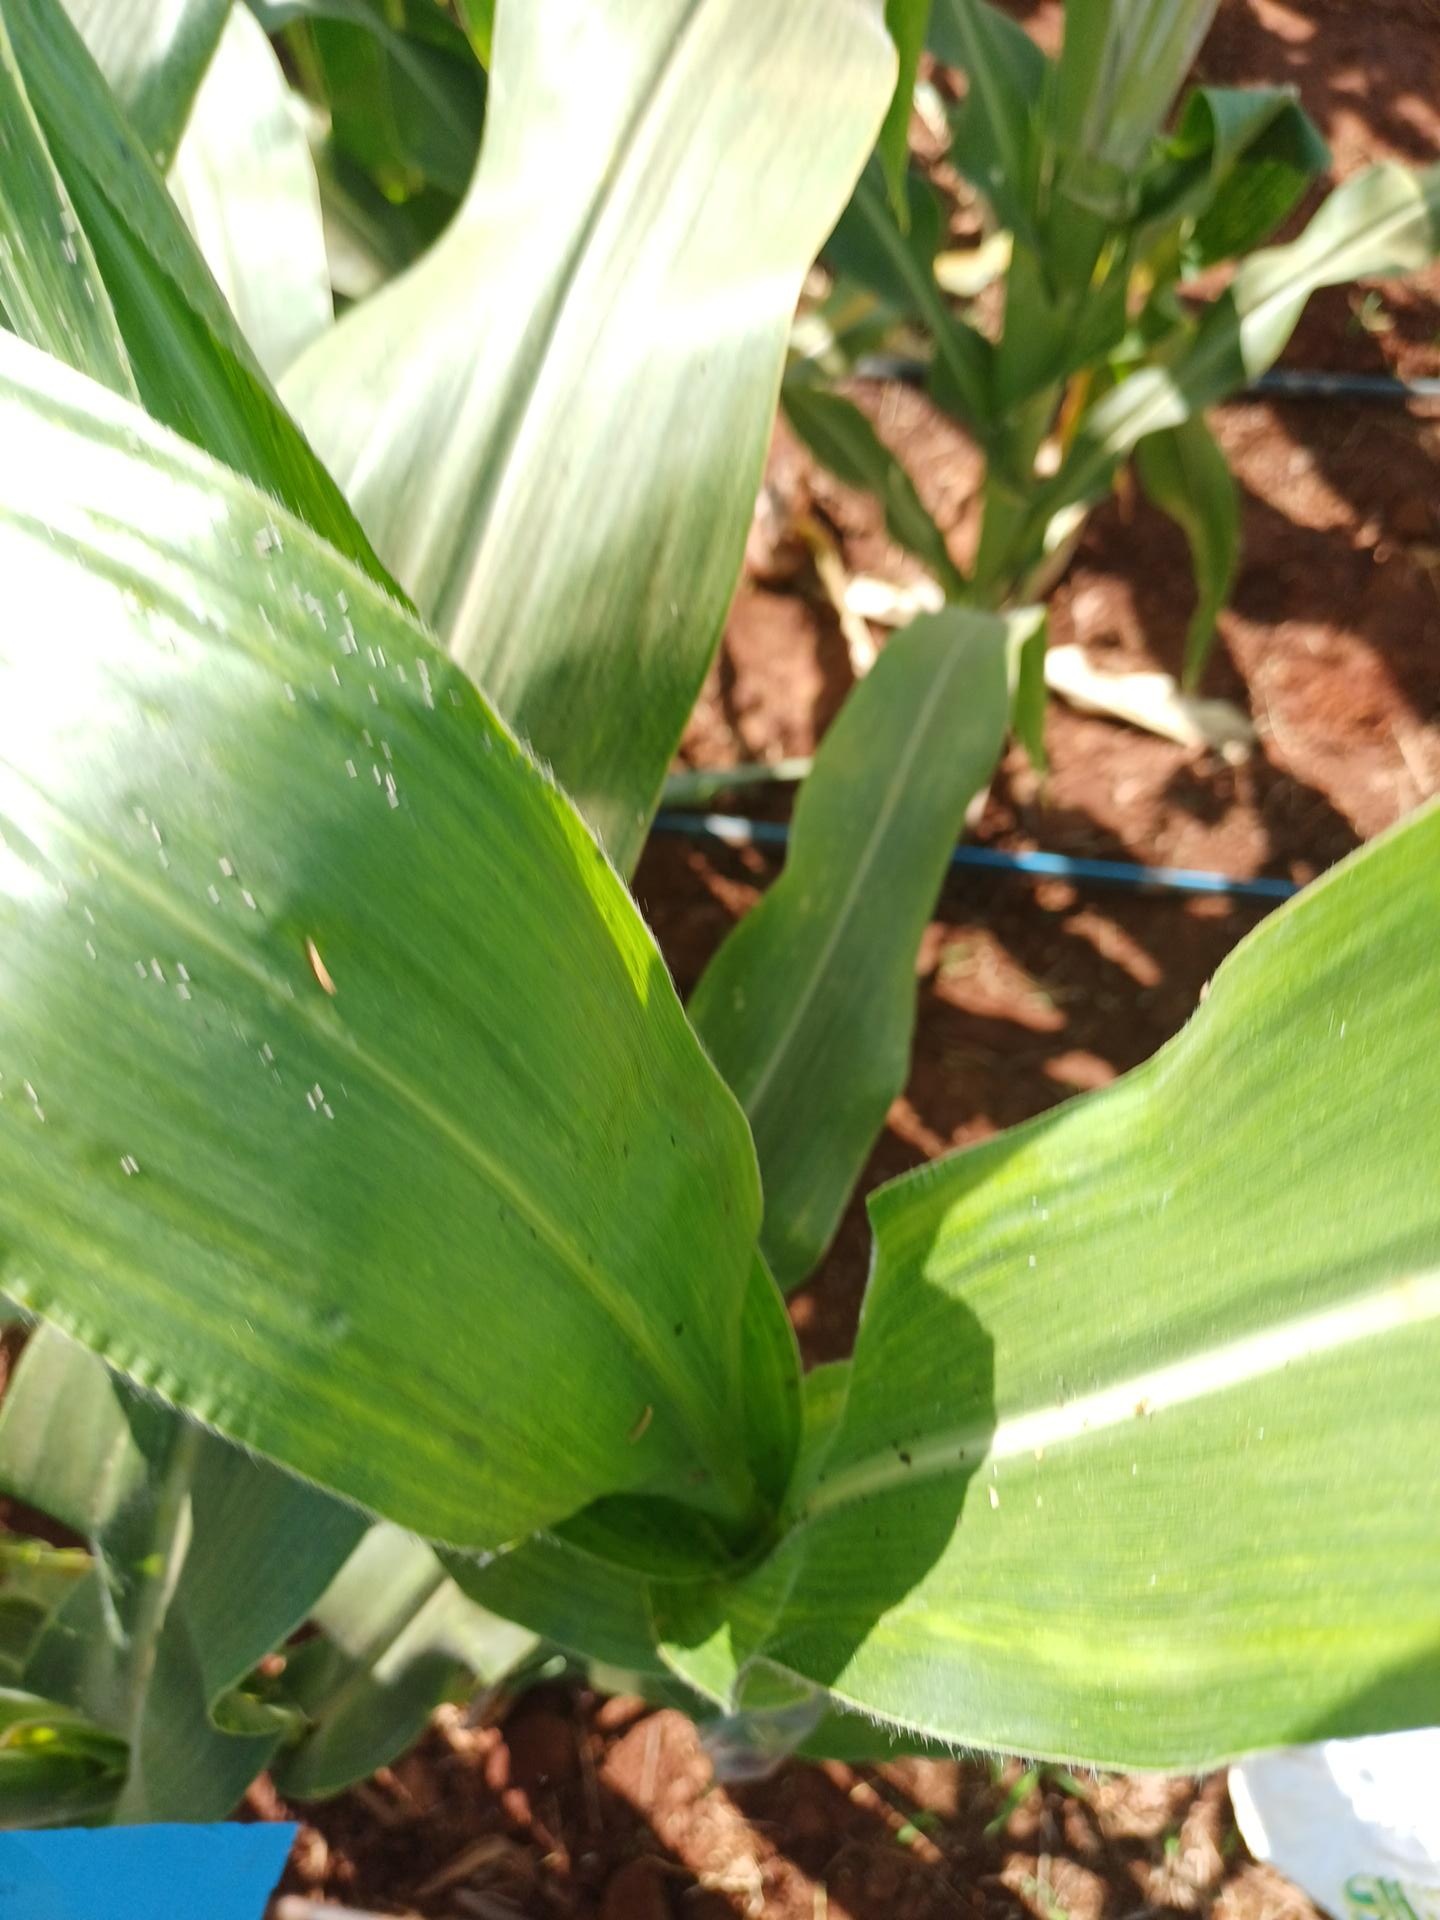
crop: maize
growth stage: flowering
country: Kenya
